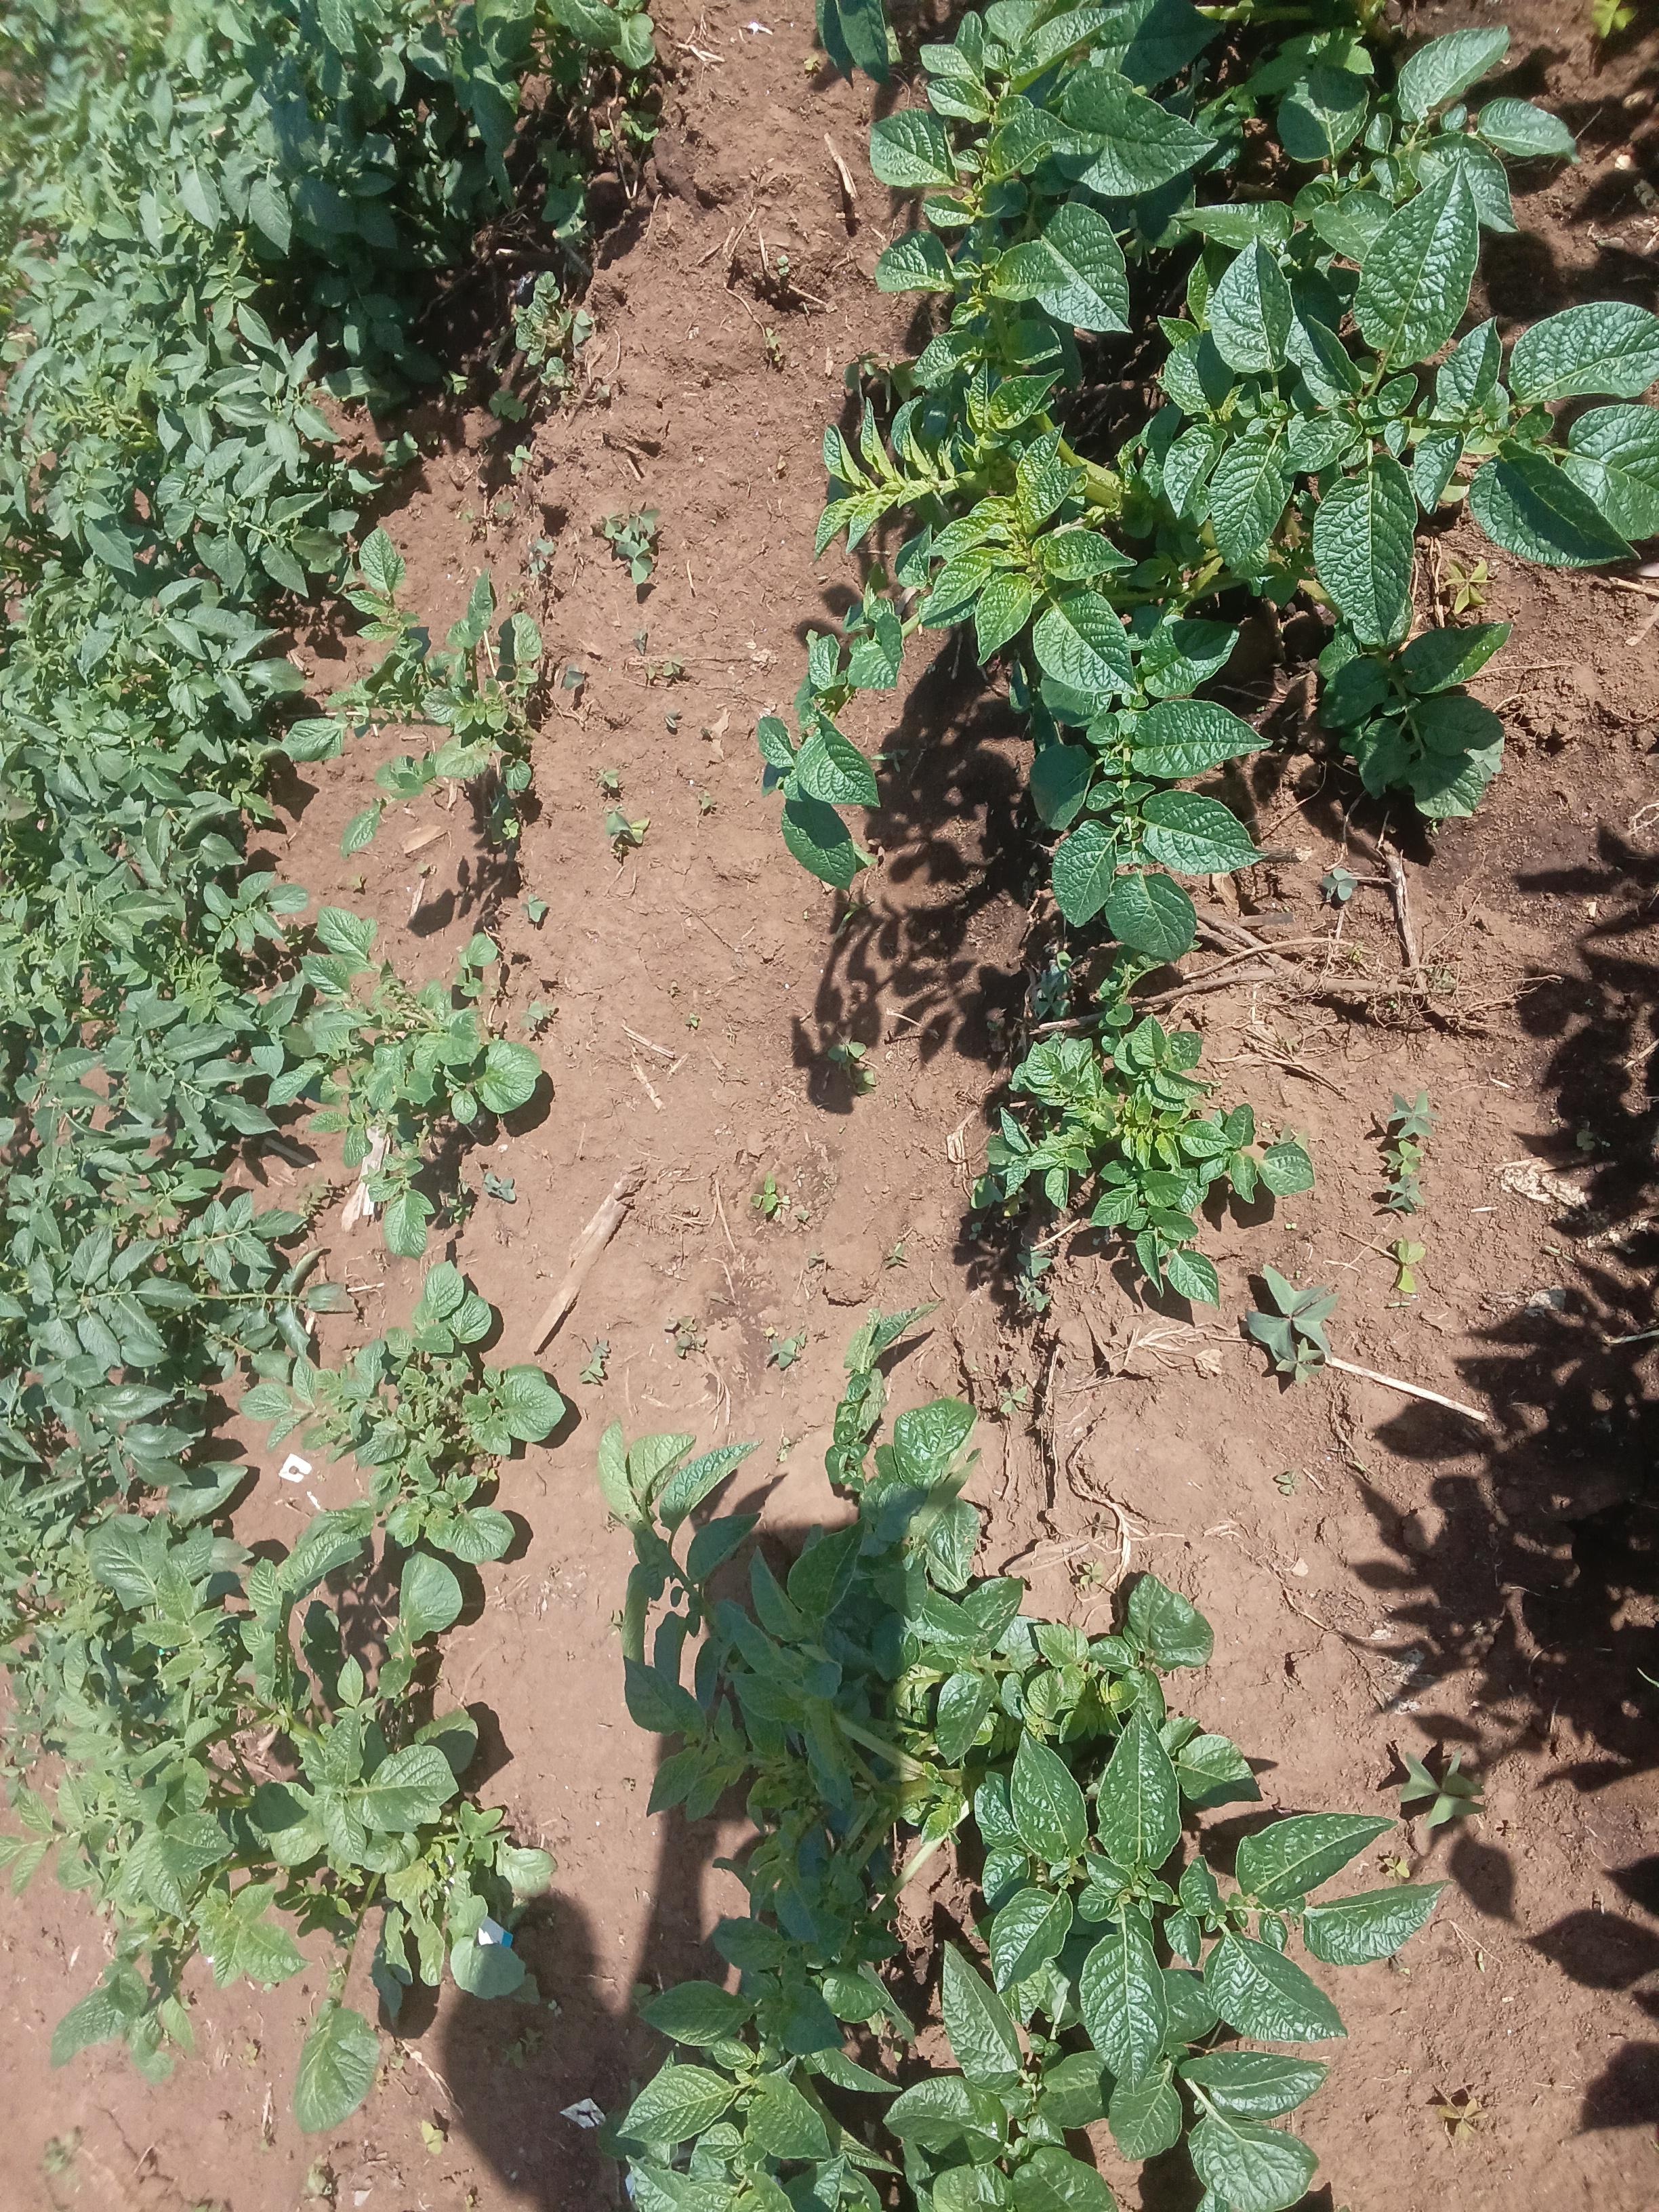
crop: potato
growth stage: vegetative
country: Kenya
